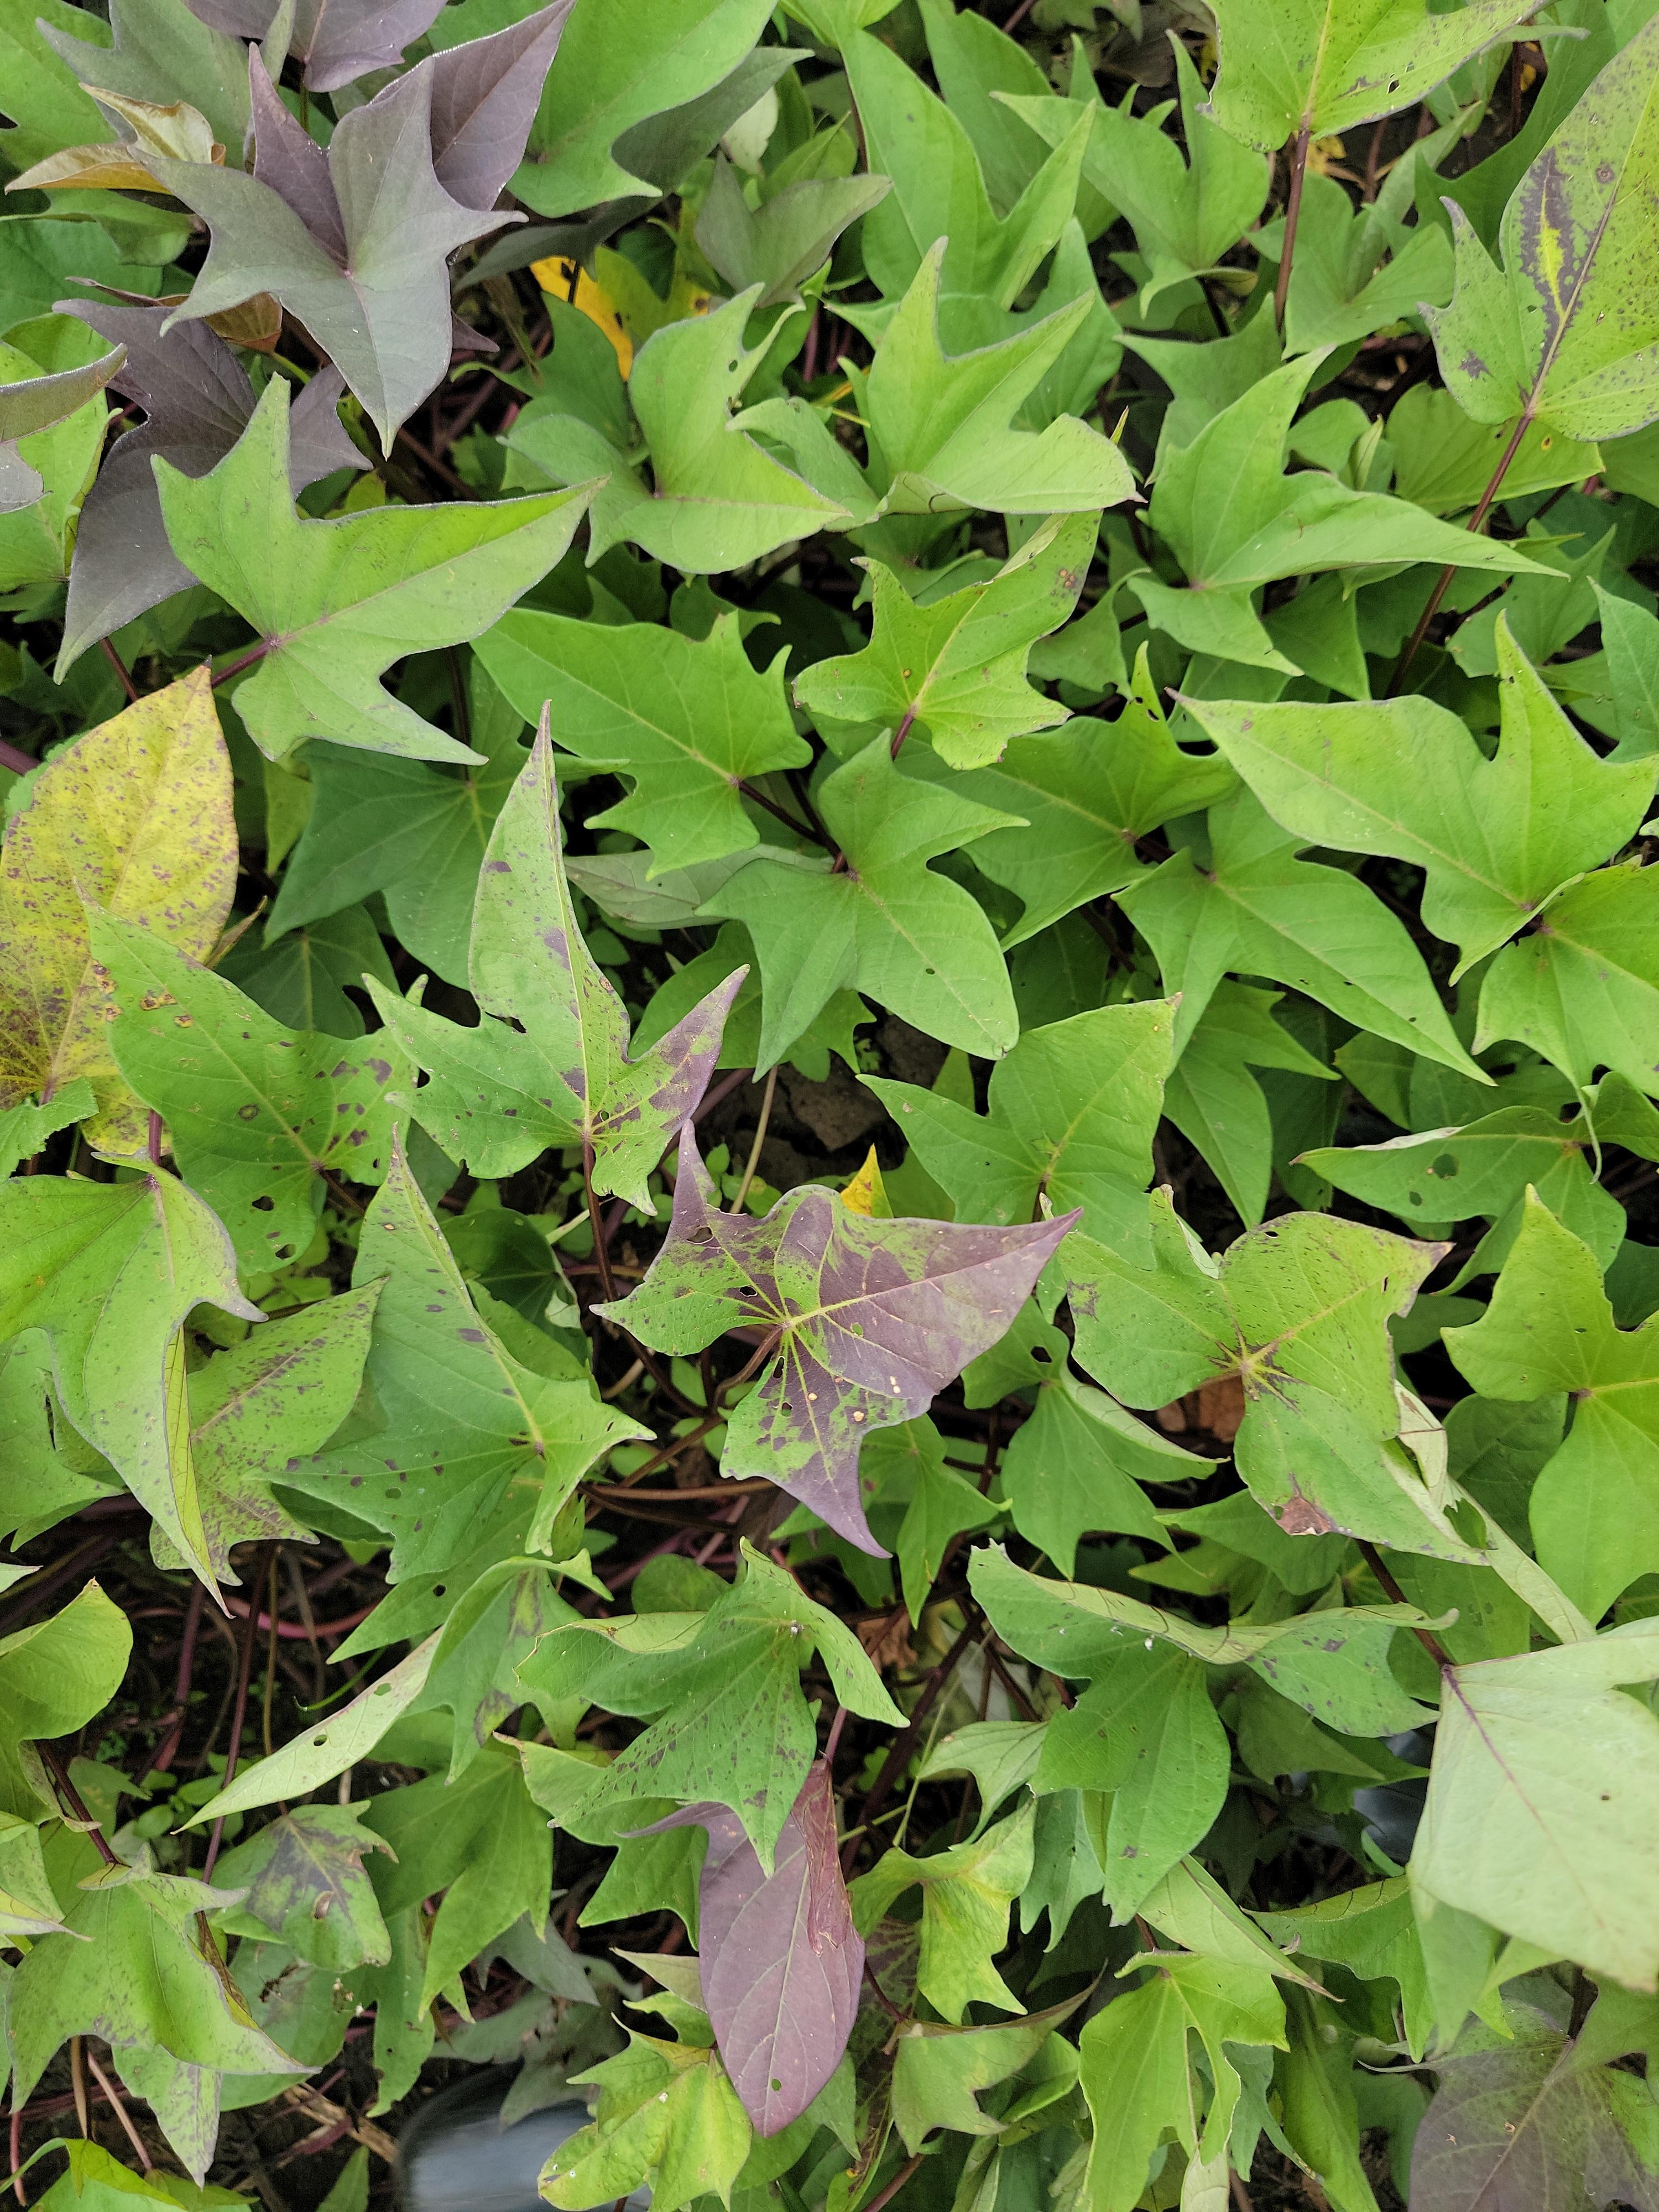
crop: sweet potato
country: Tanzania
